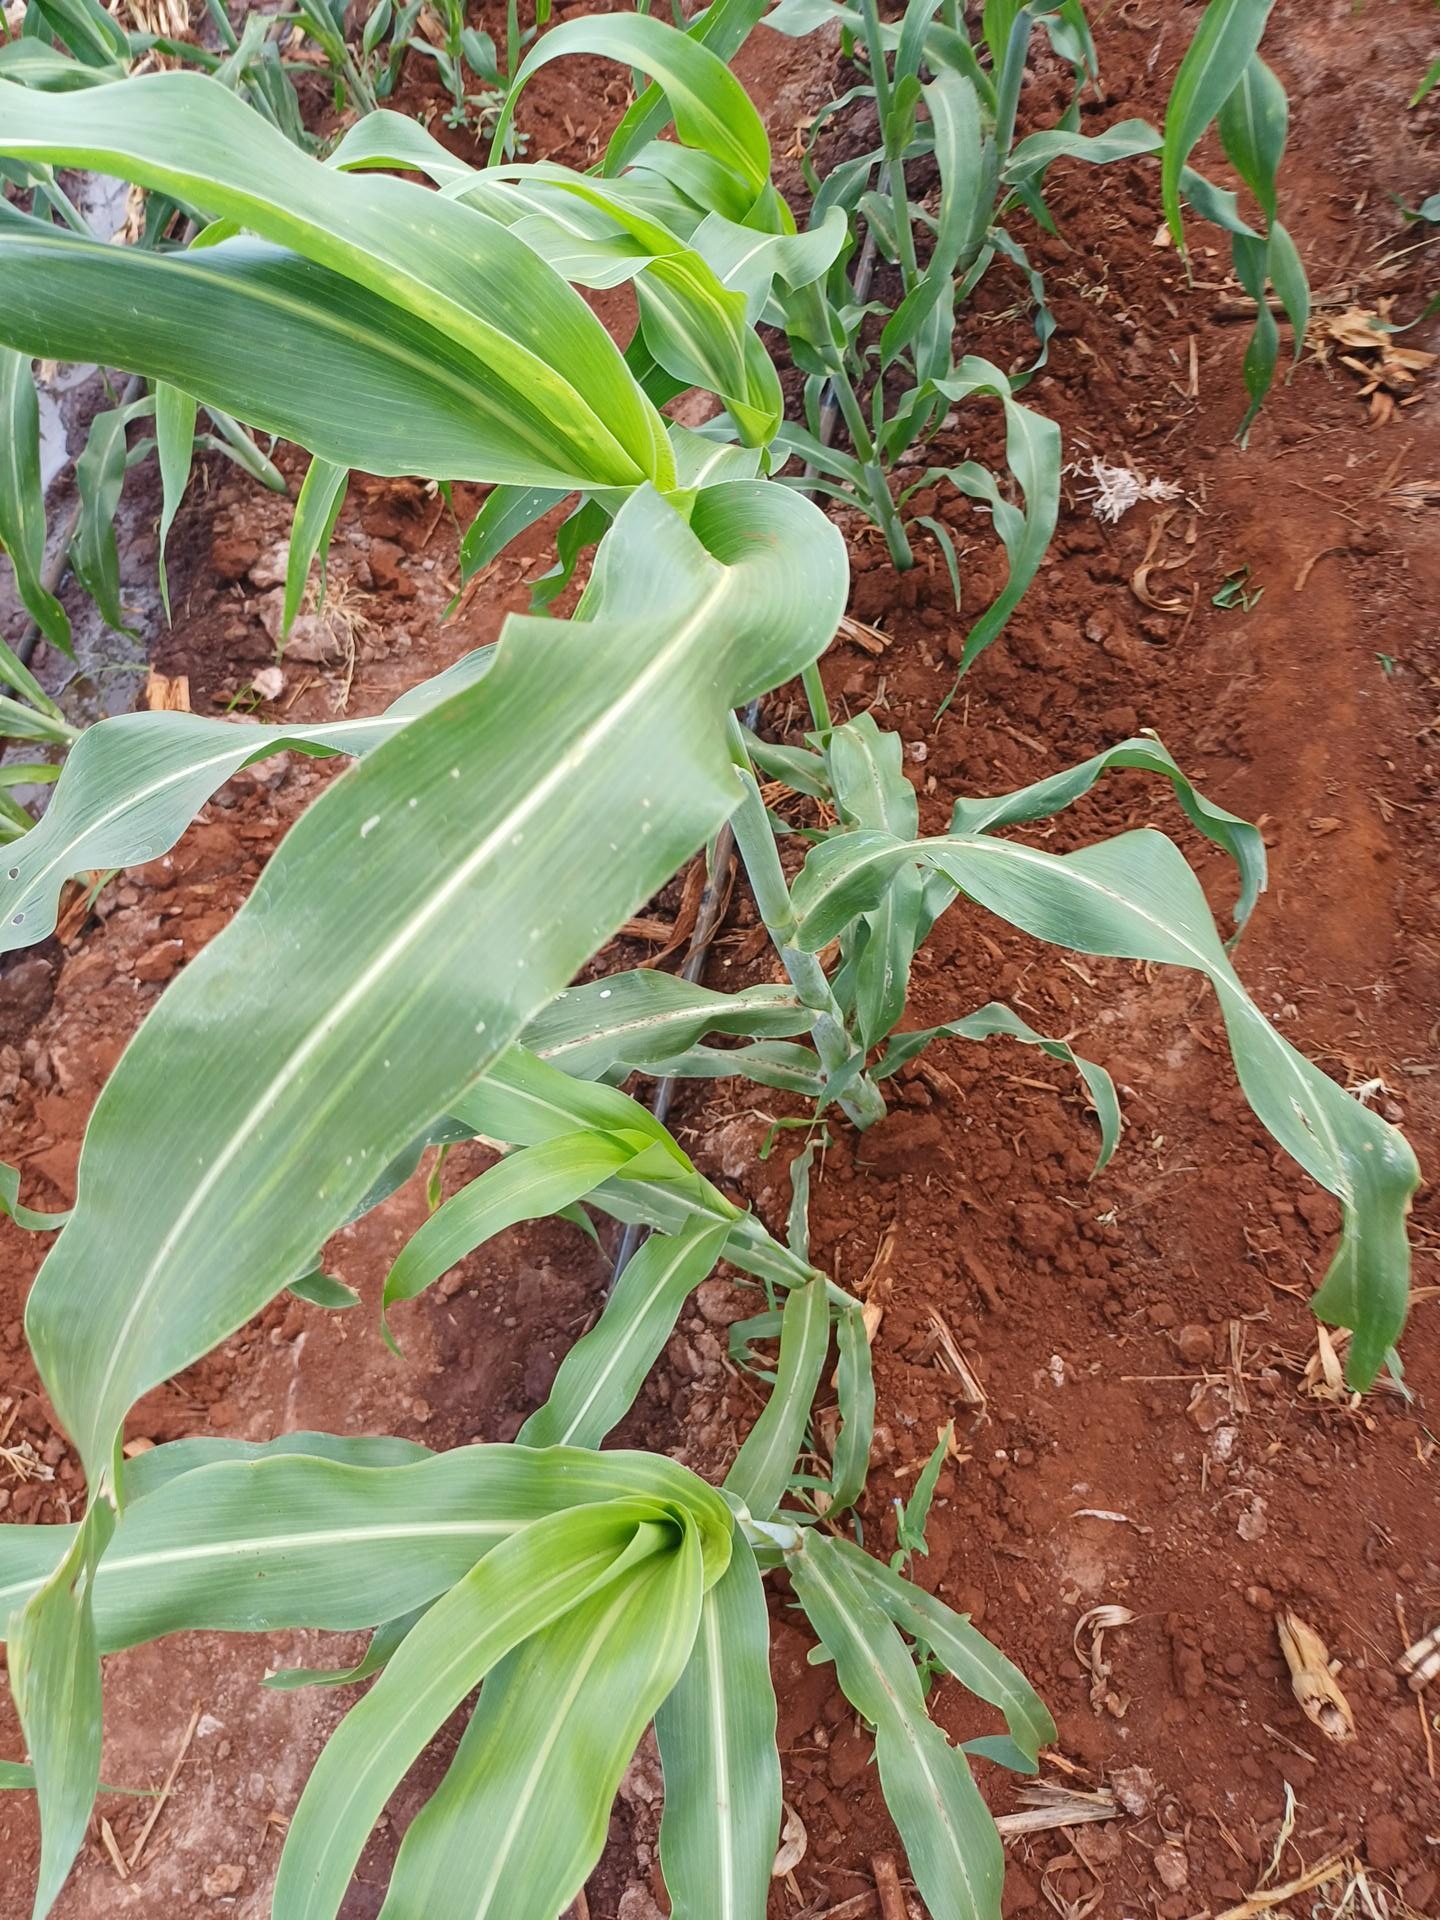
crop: sorghum
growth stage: vegetative
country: Kenya
